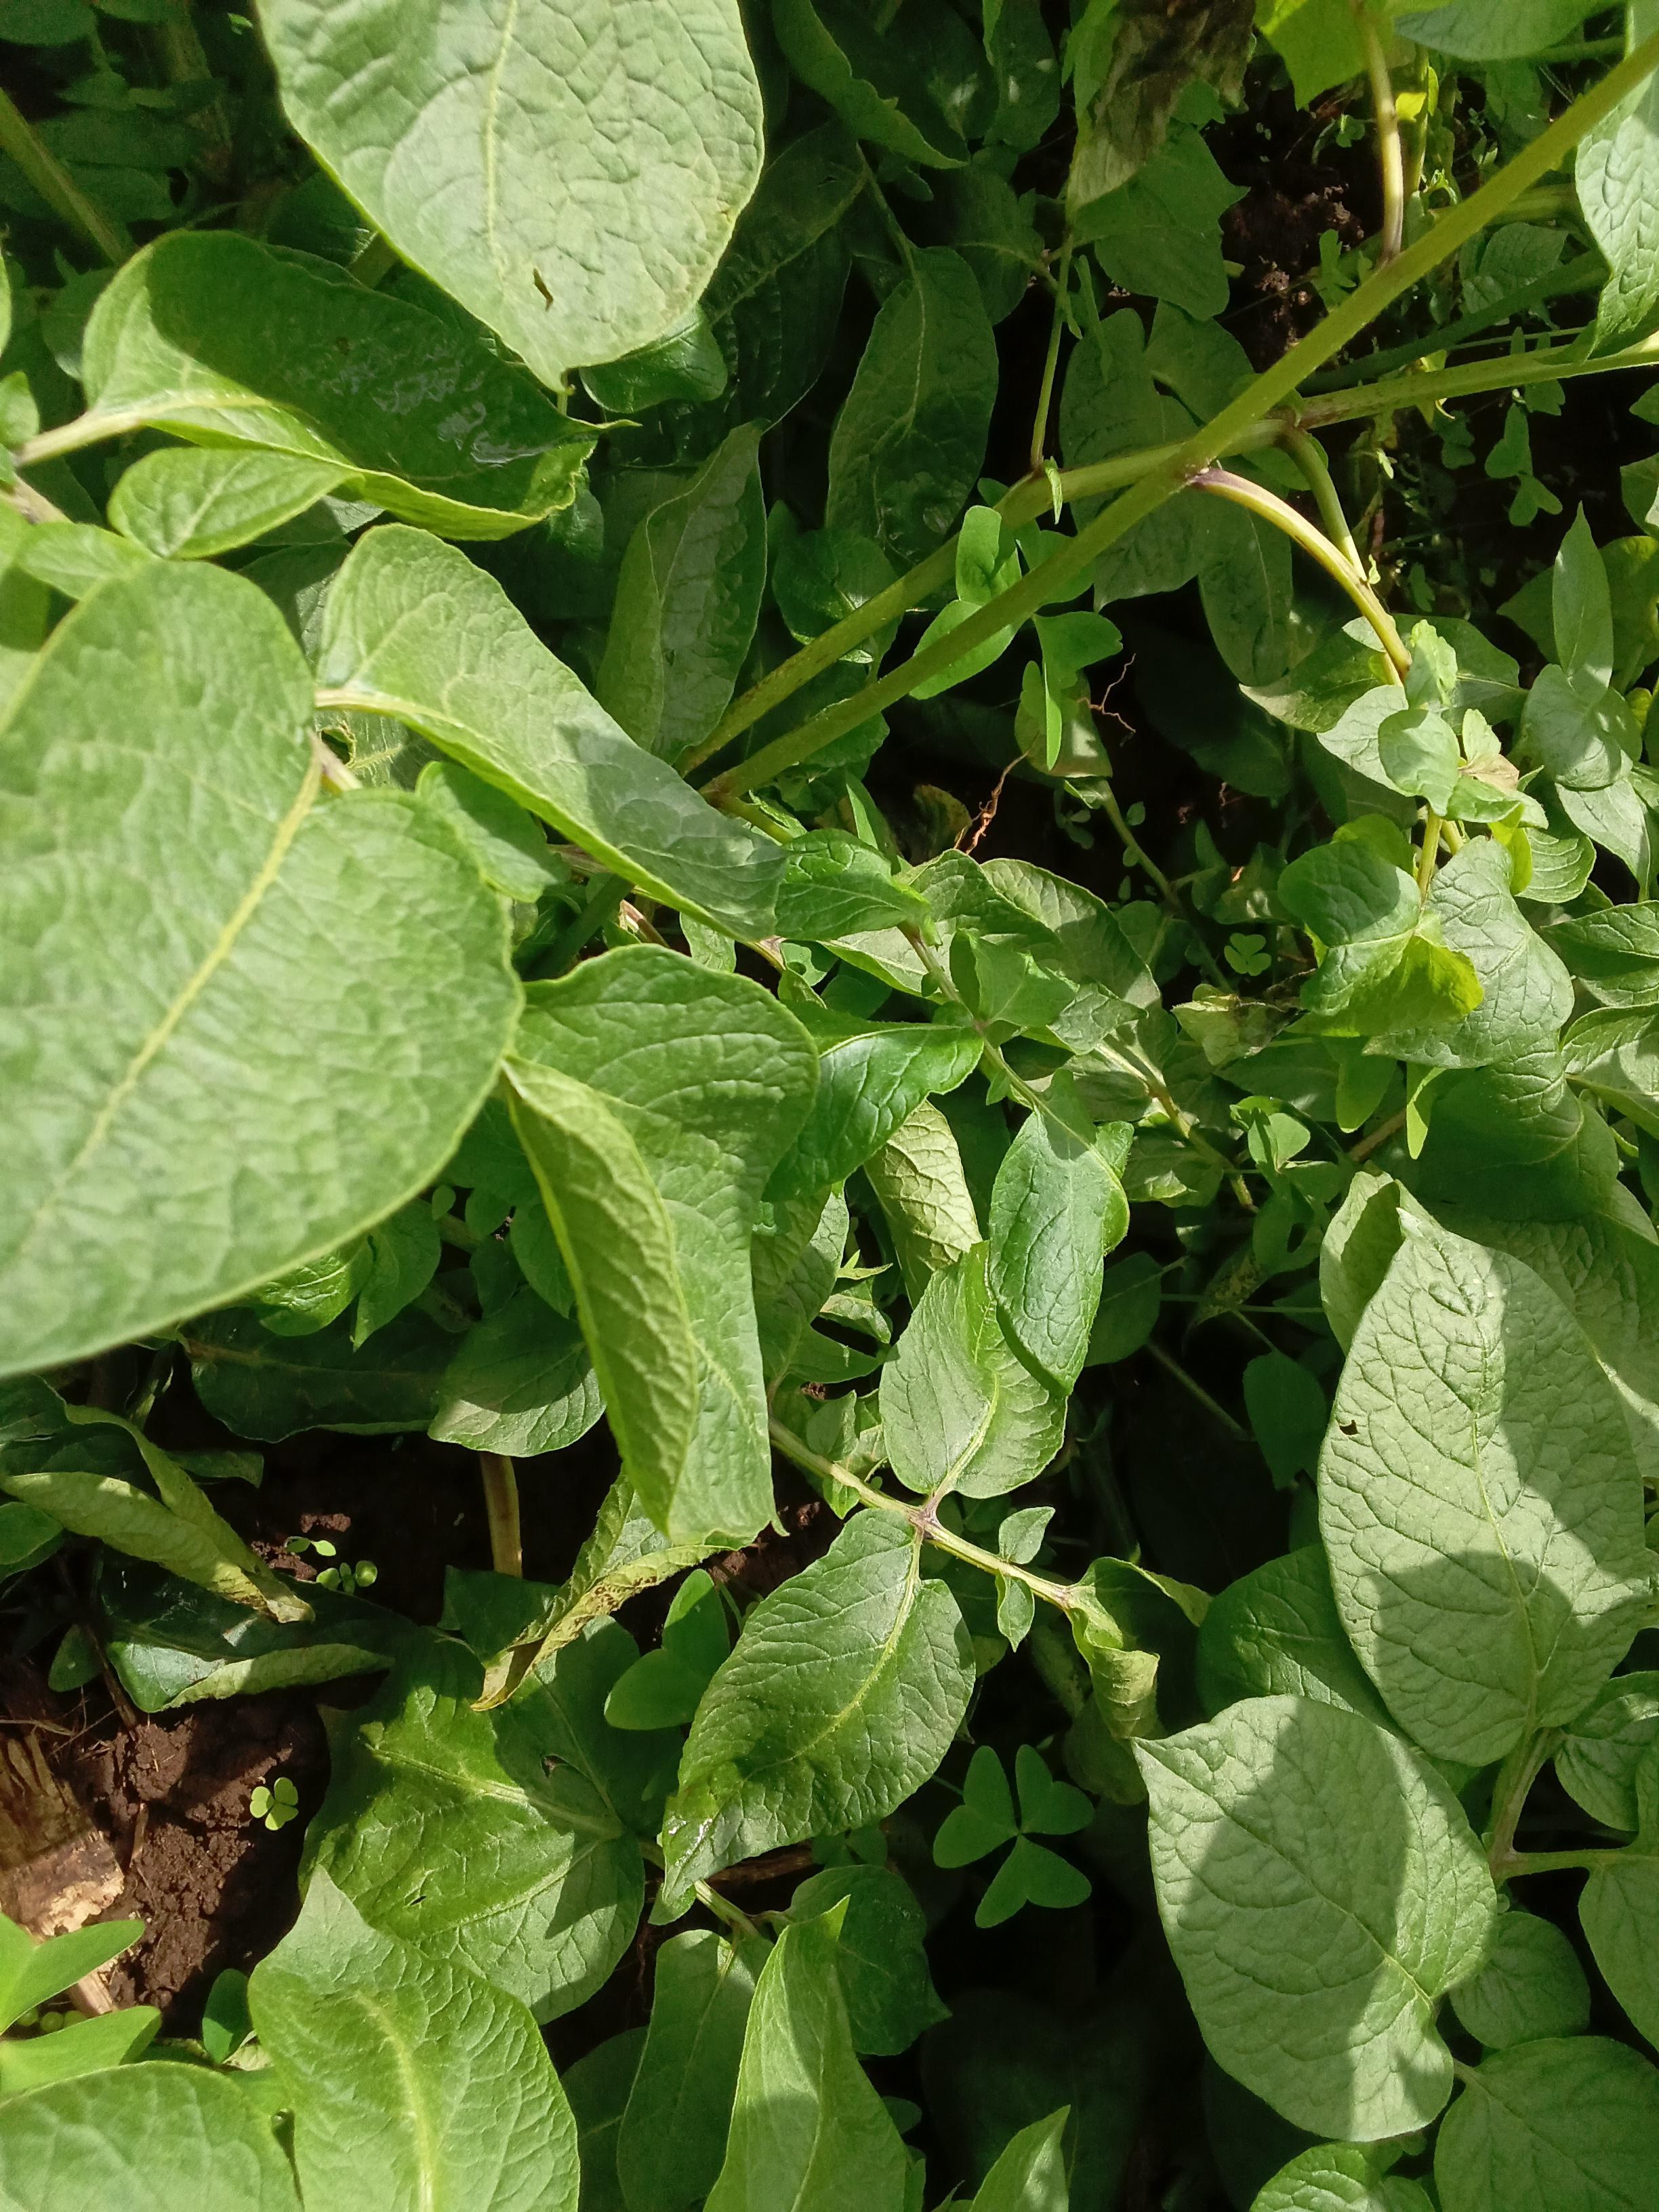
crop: potato
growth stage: flowering
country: Kenya
